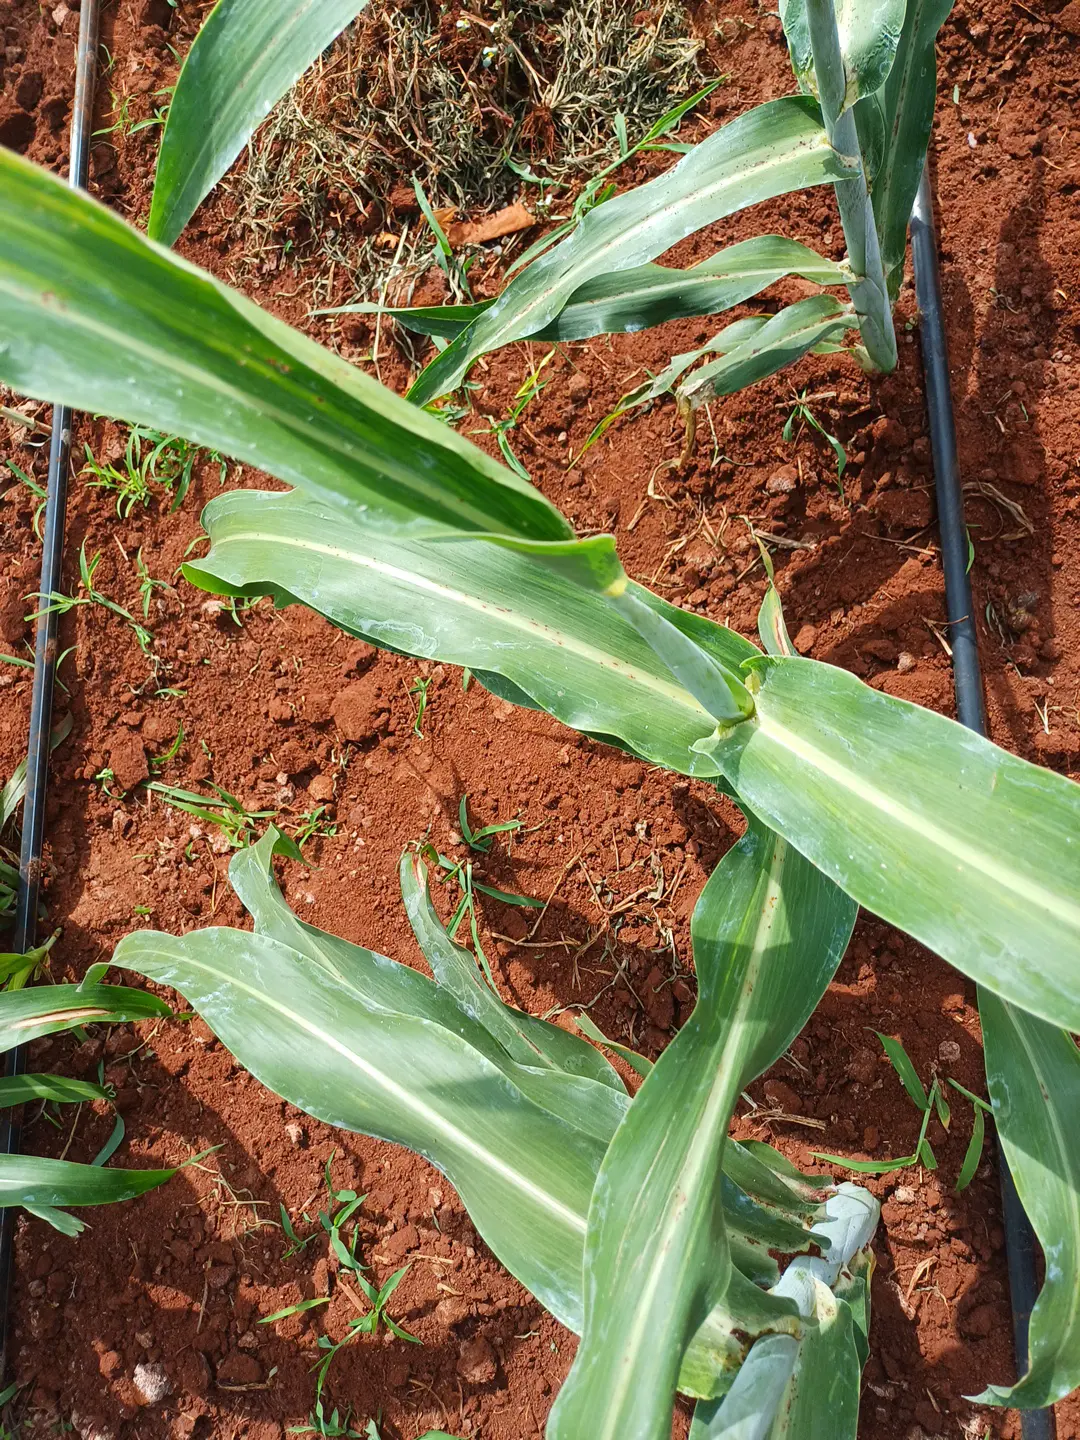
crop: sorghum
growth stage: heading tuber
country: Kenya
